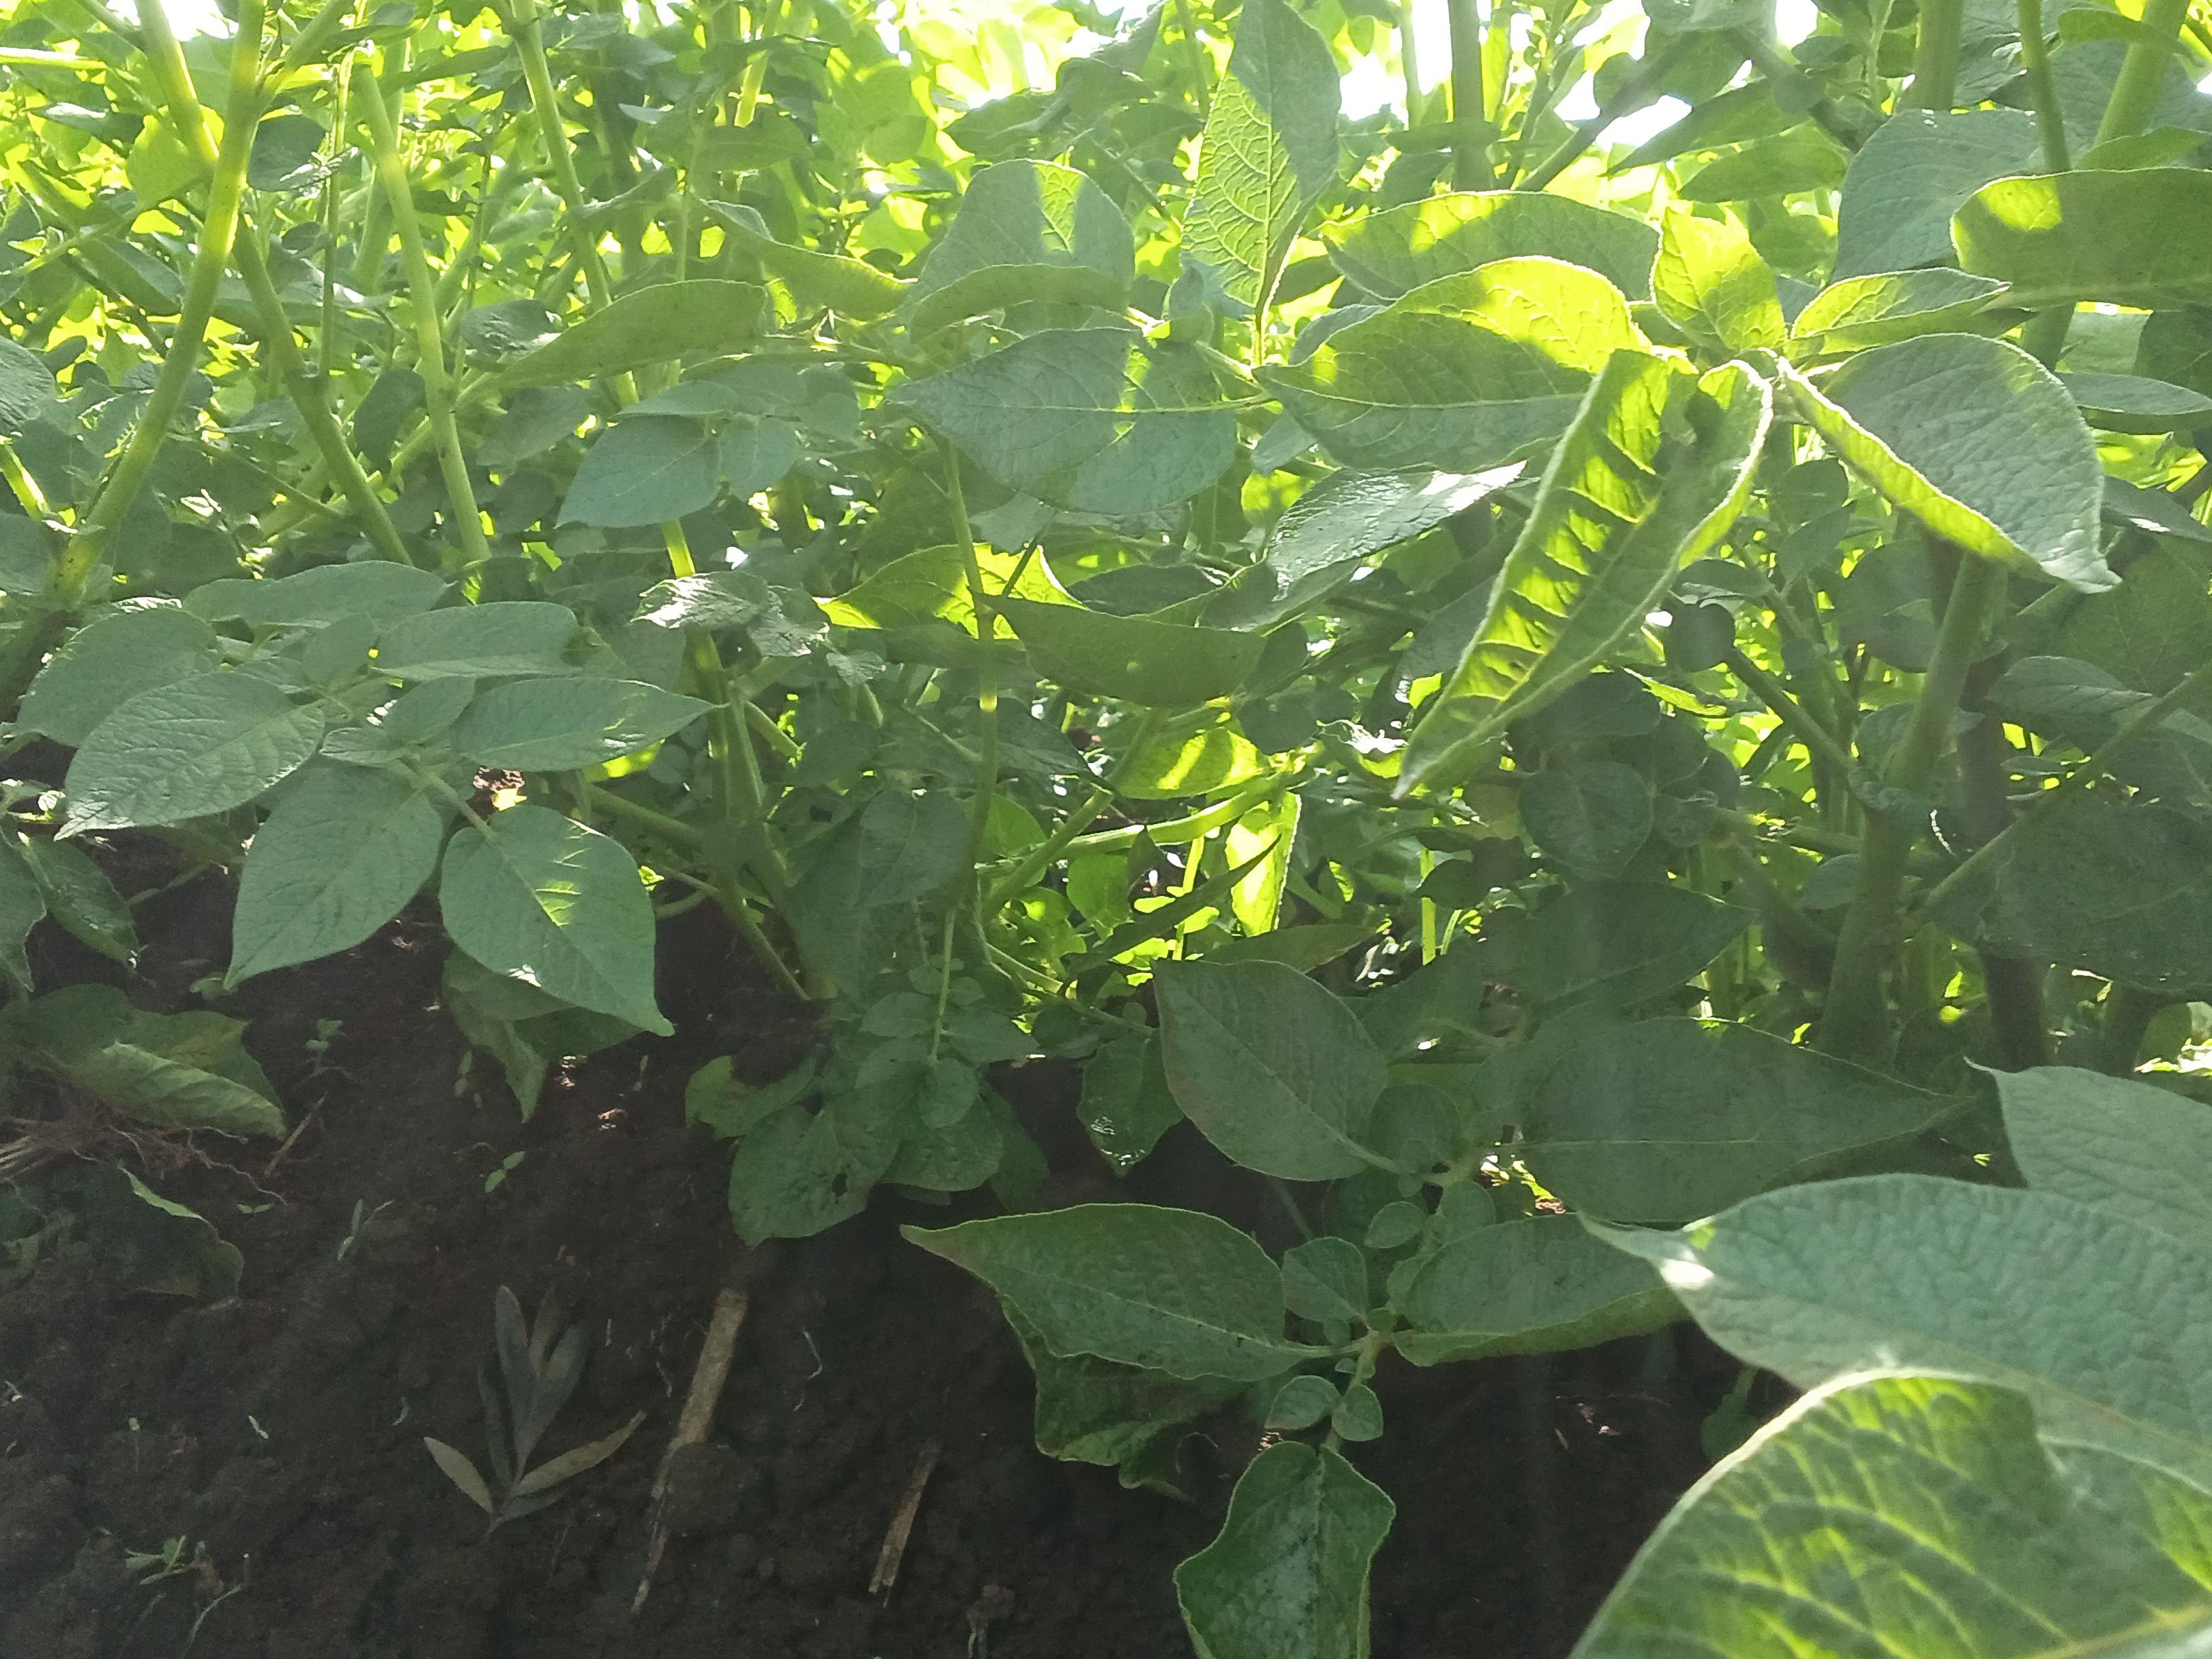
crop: potato
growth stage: flowering
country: Kenya
